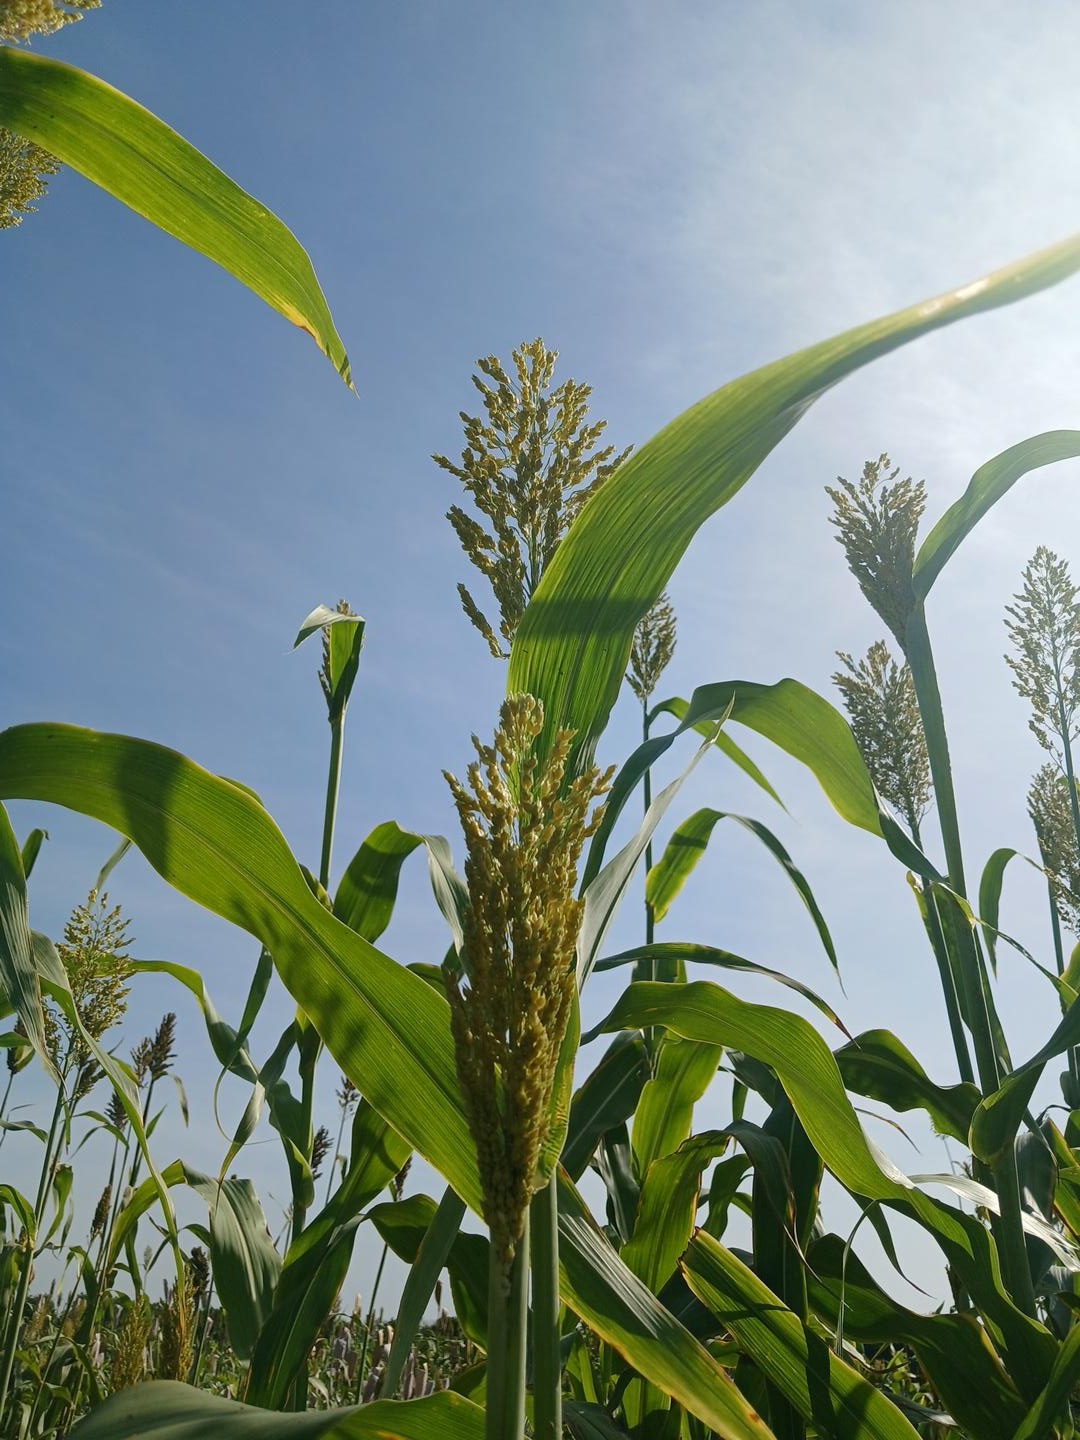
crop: sorghum
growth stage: filling grain
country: Senegal
